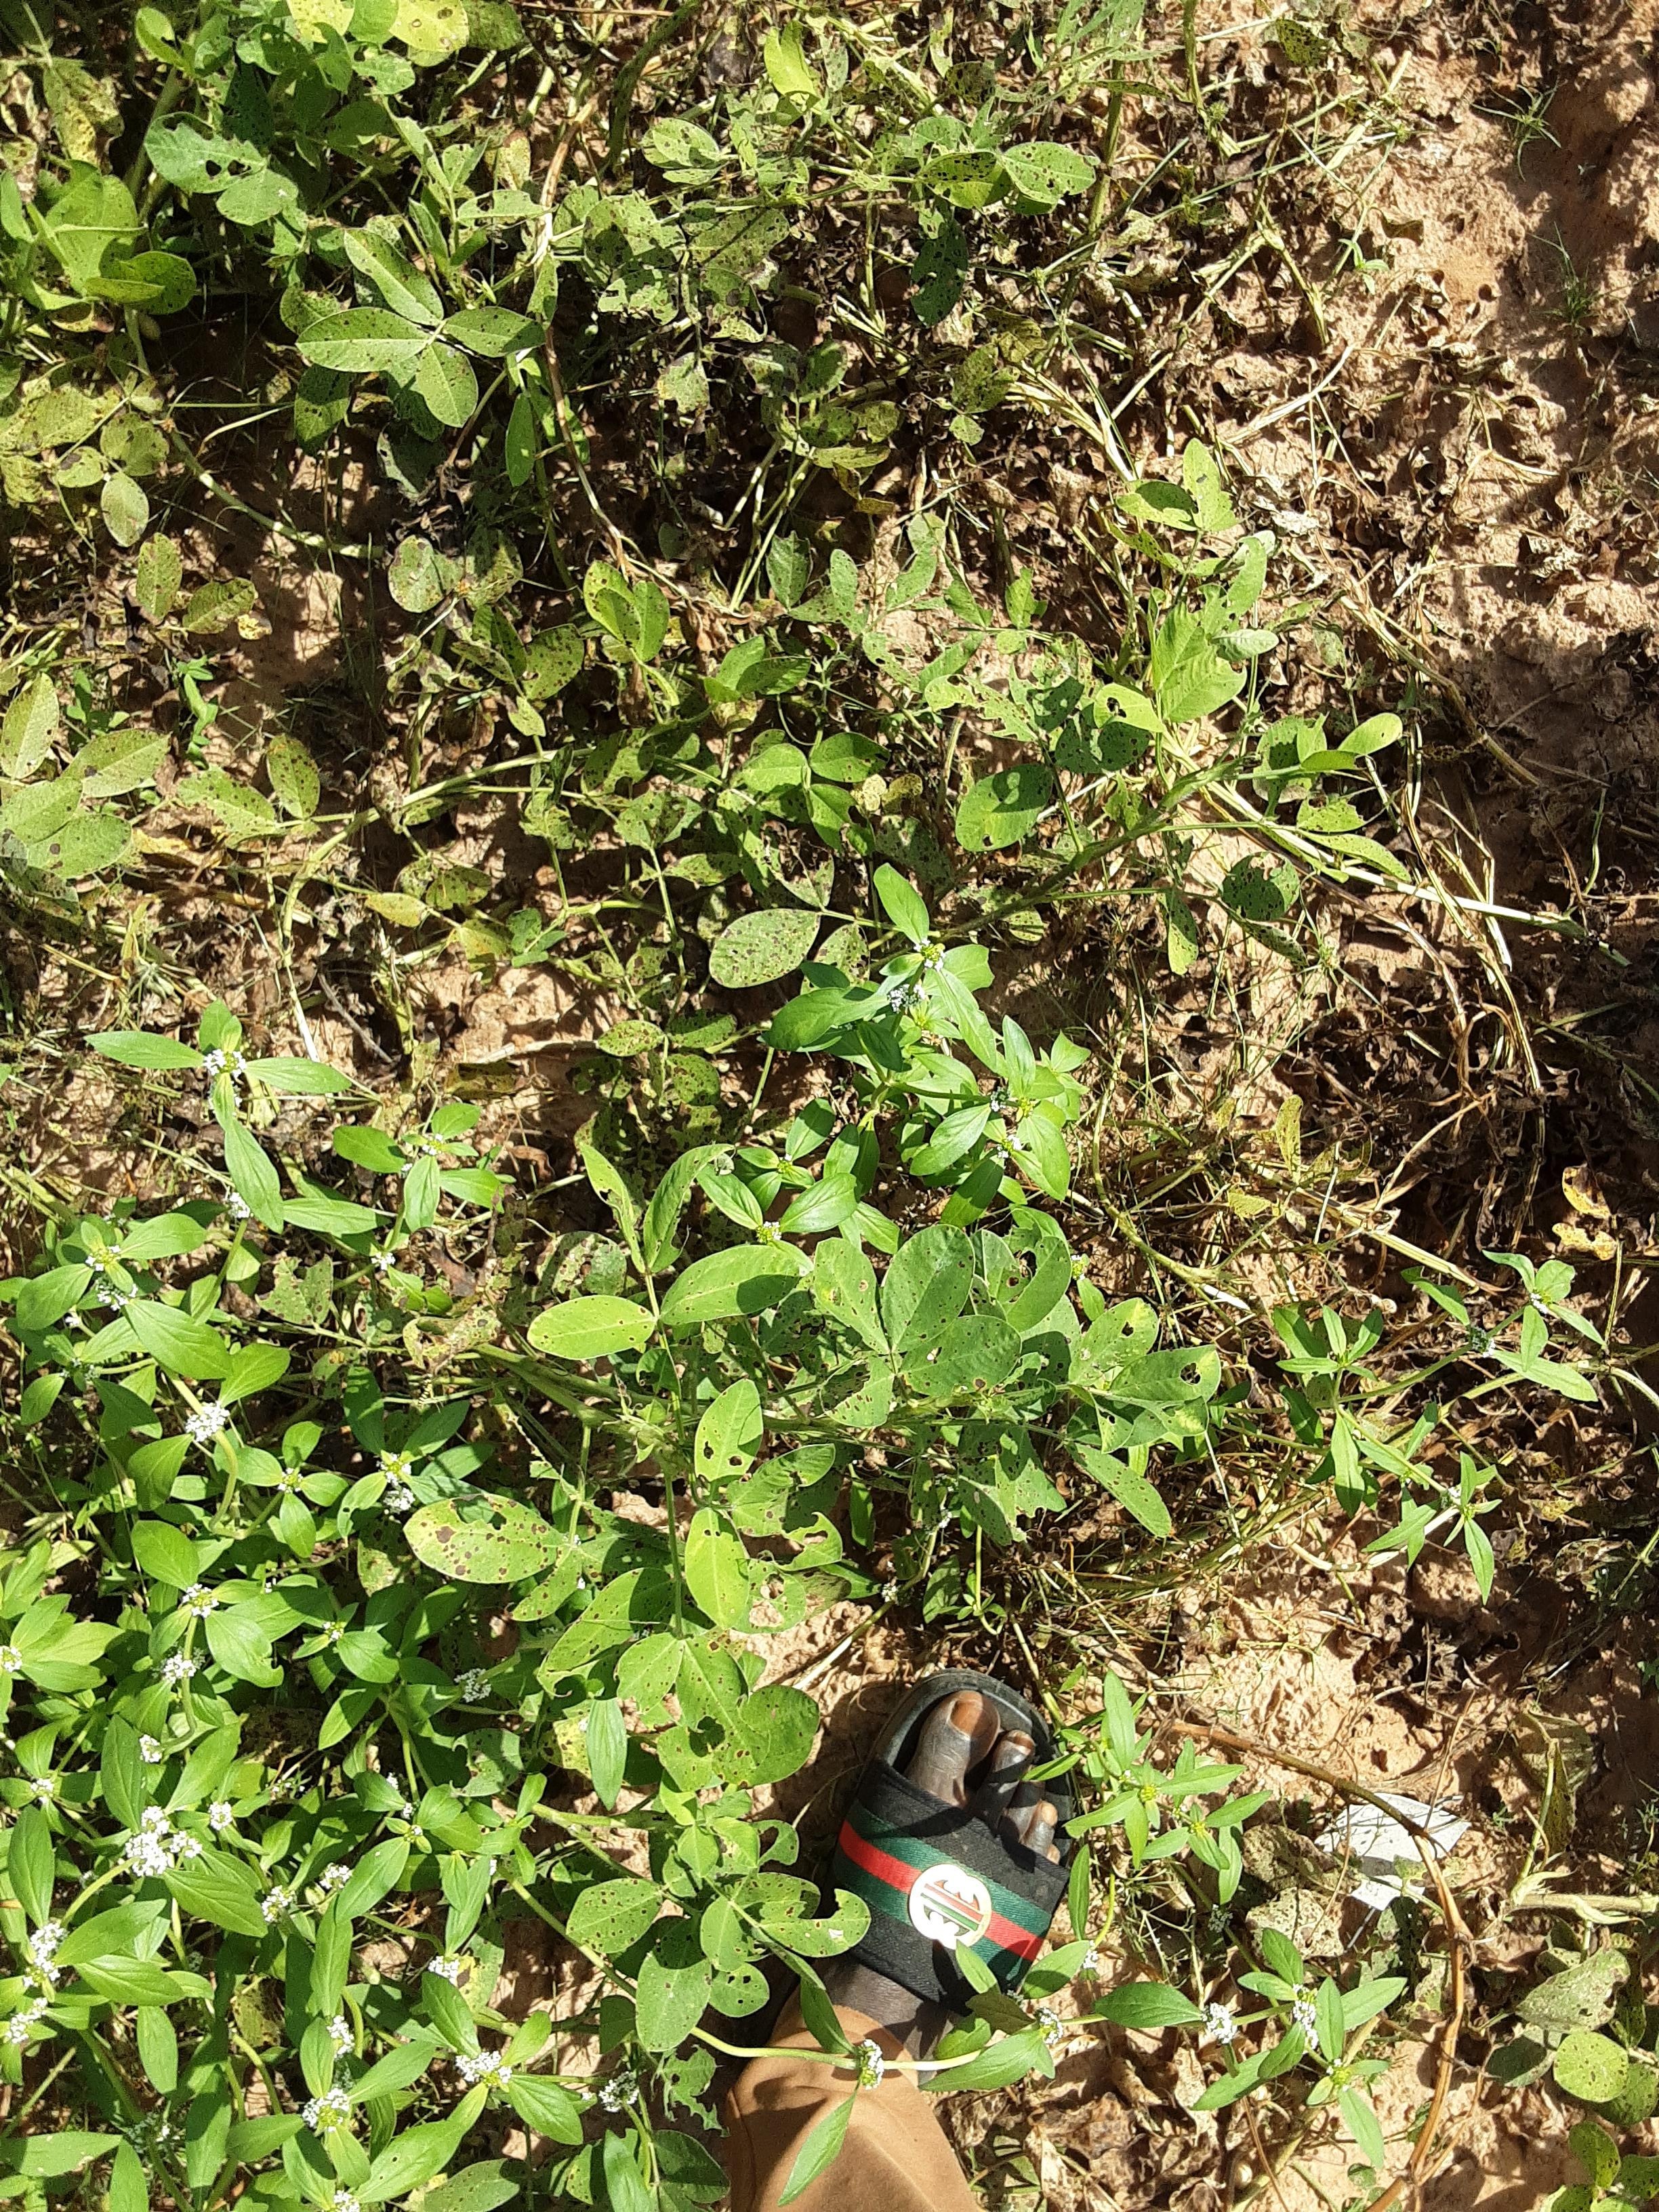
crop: groundnut
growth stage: flowering
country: Senegal
